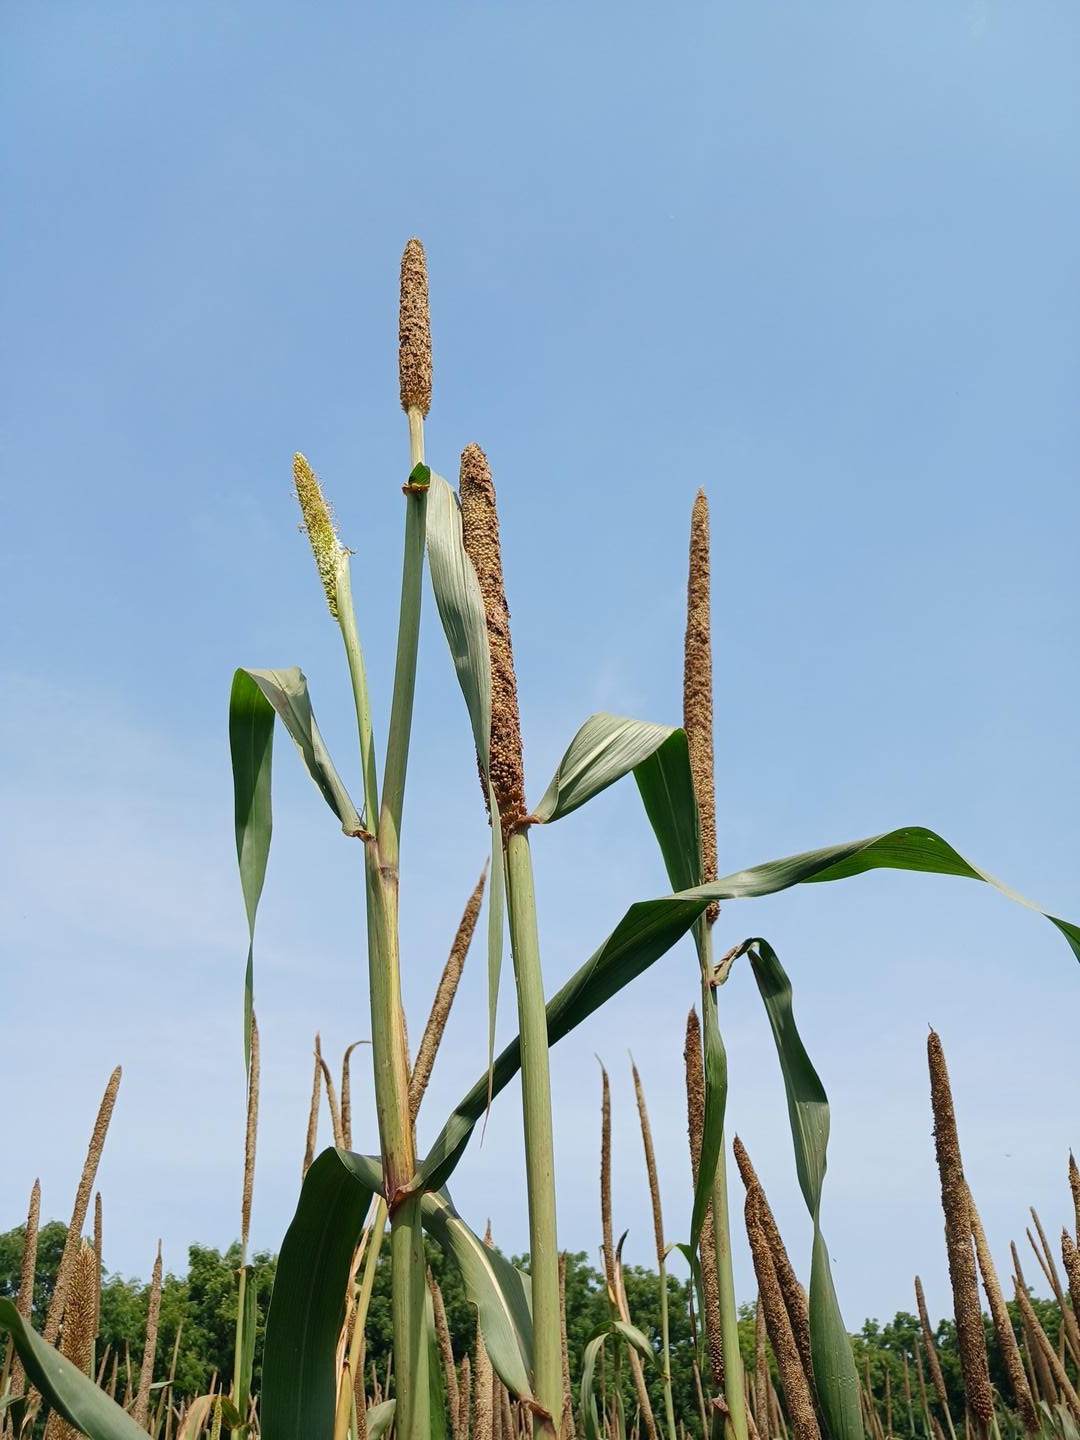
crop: pearl millet
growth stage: maturity
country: Senegal
